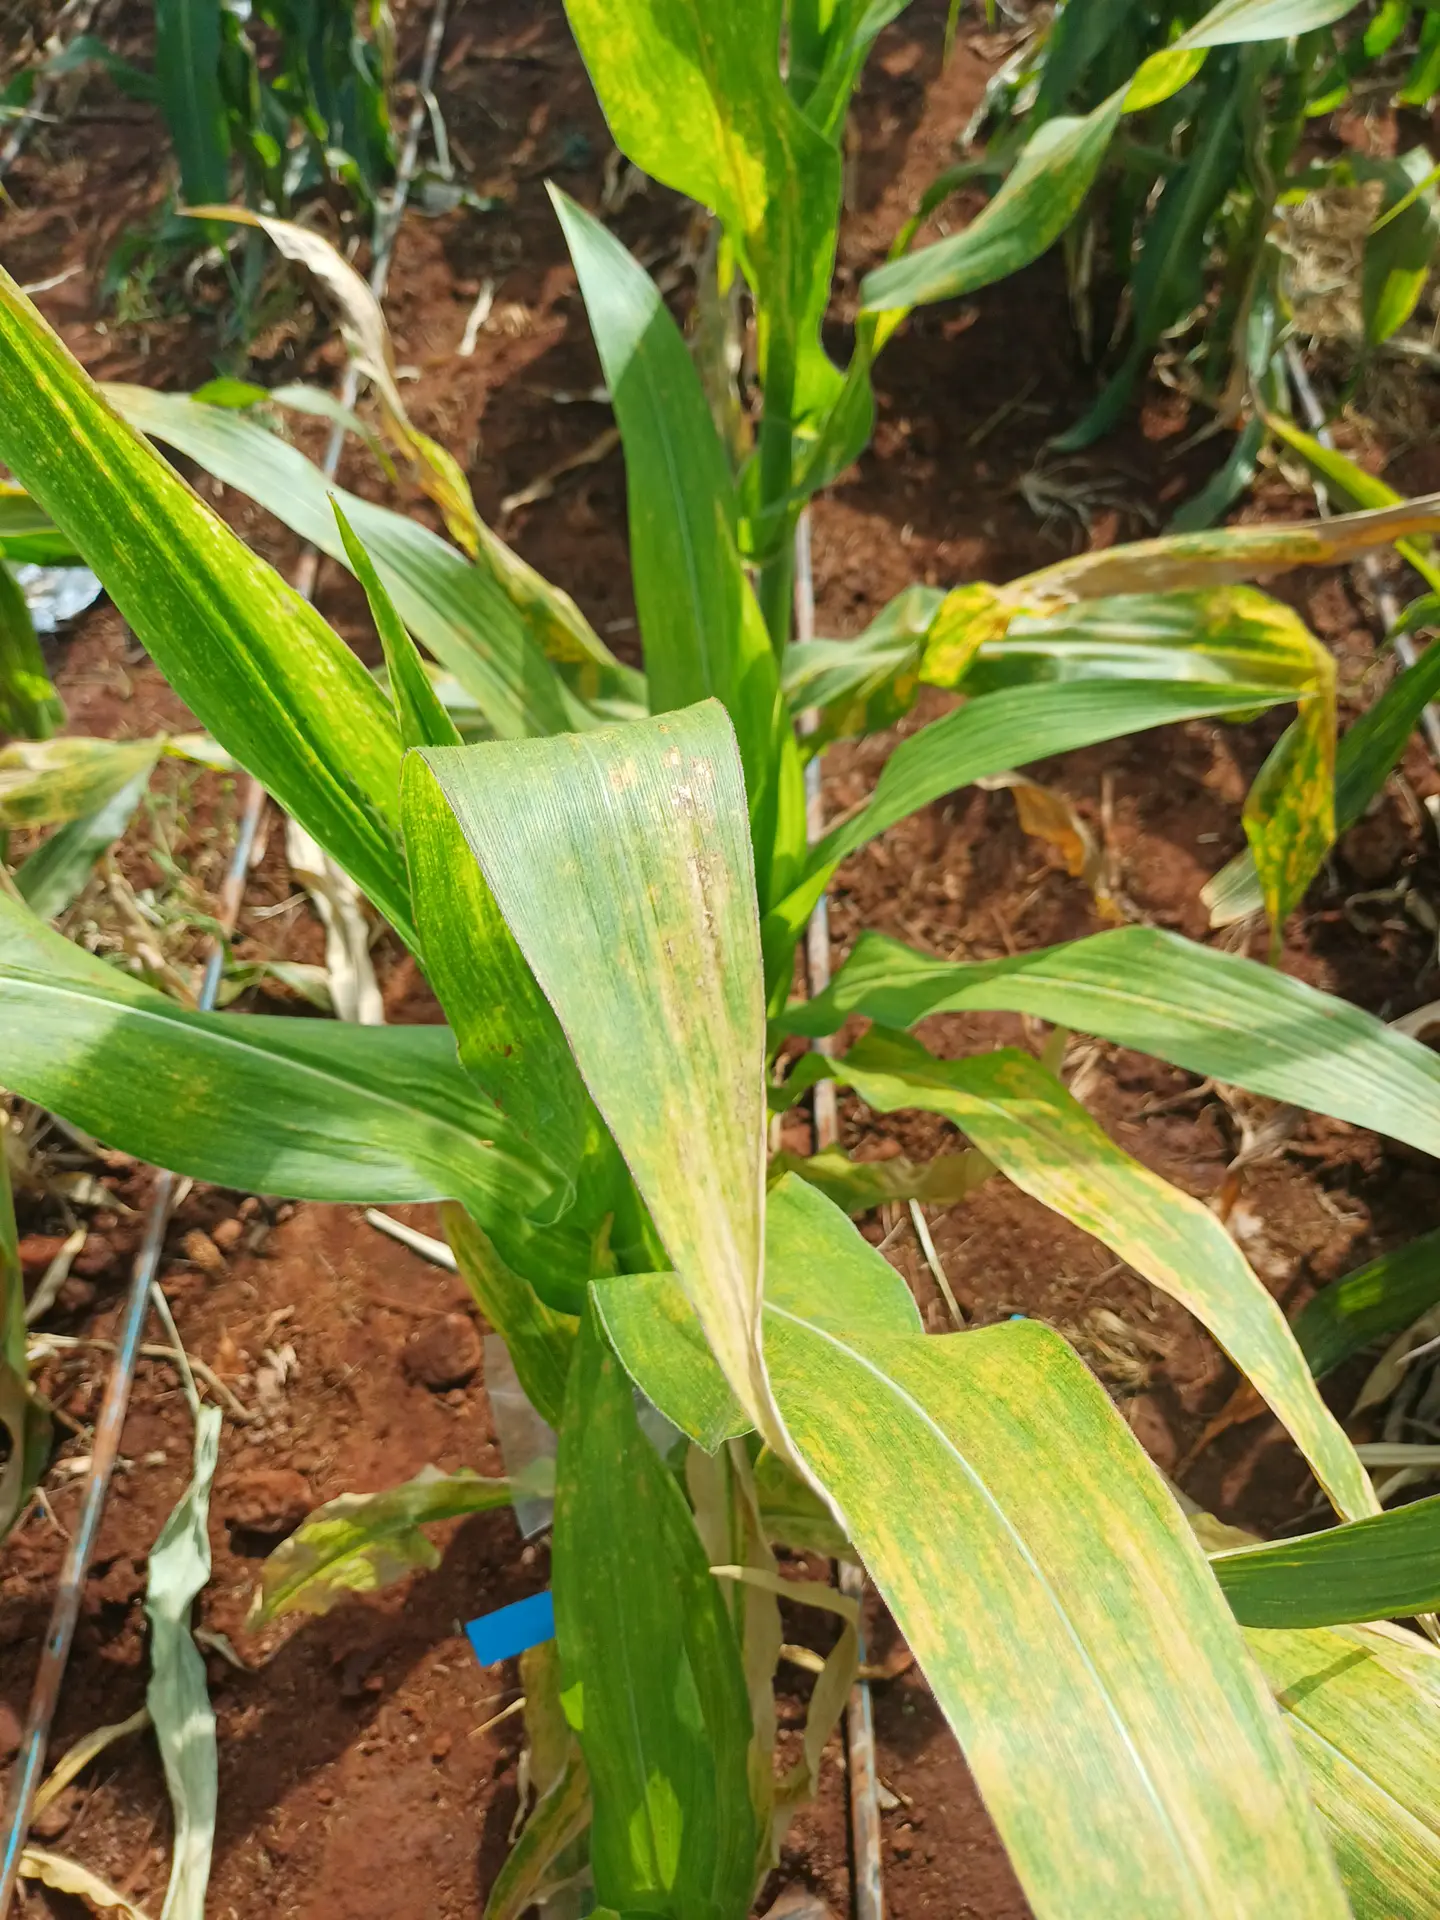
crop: maize
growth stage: flowering
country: Kenya
